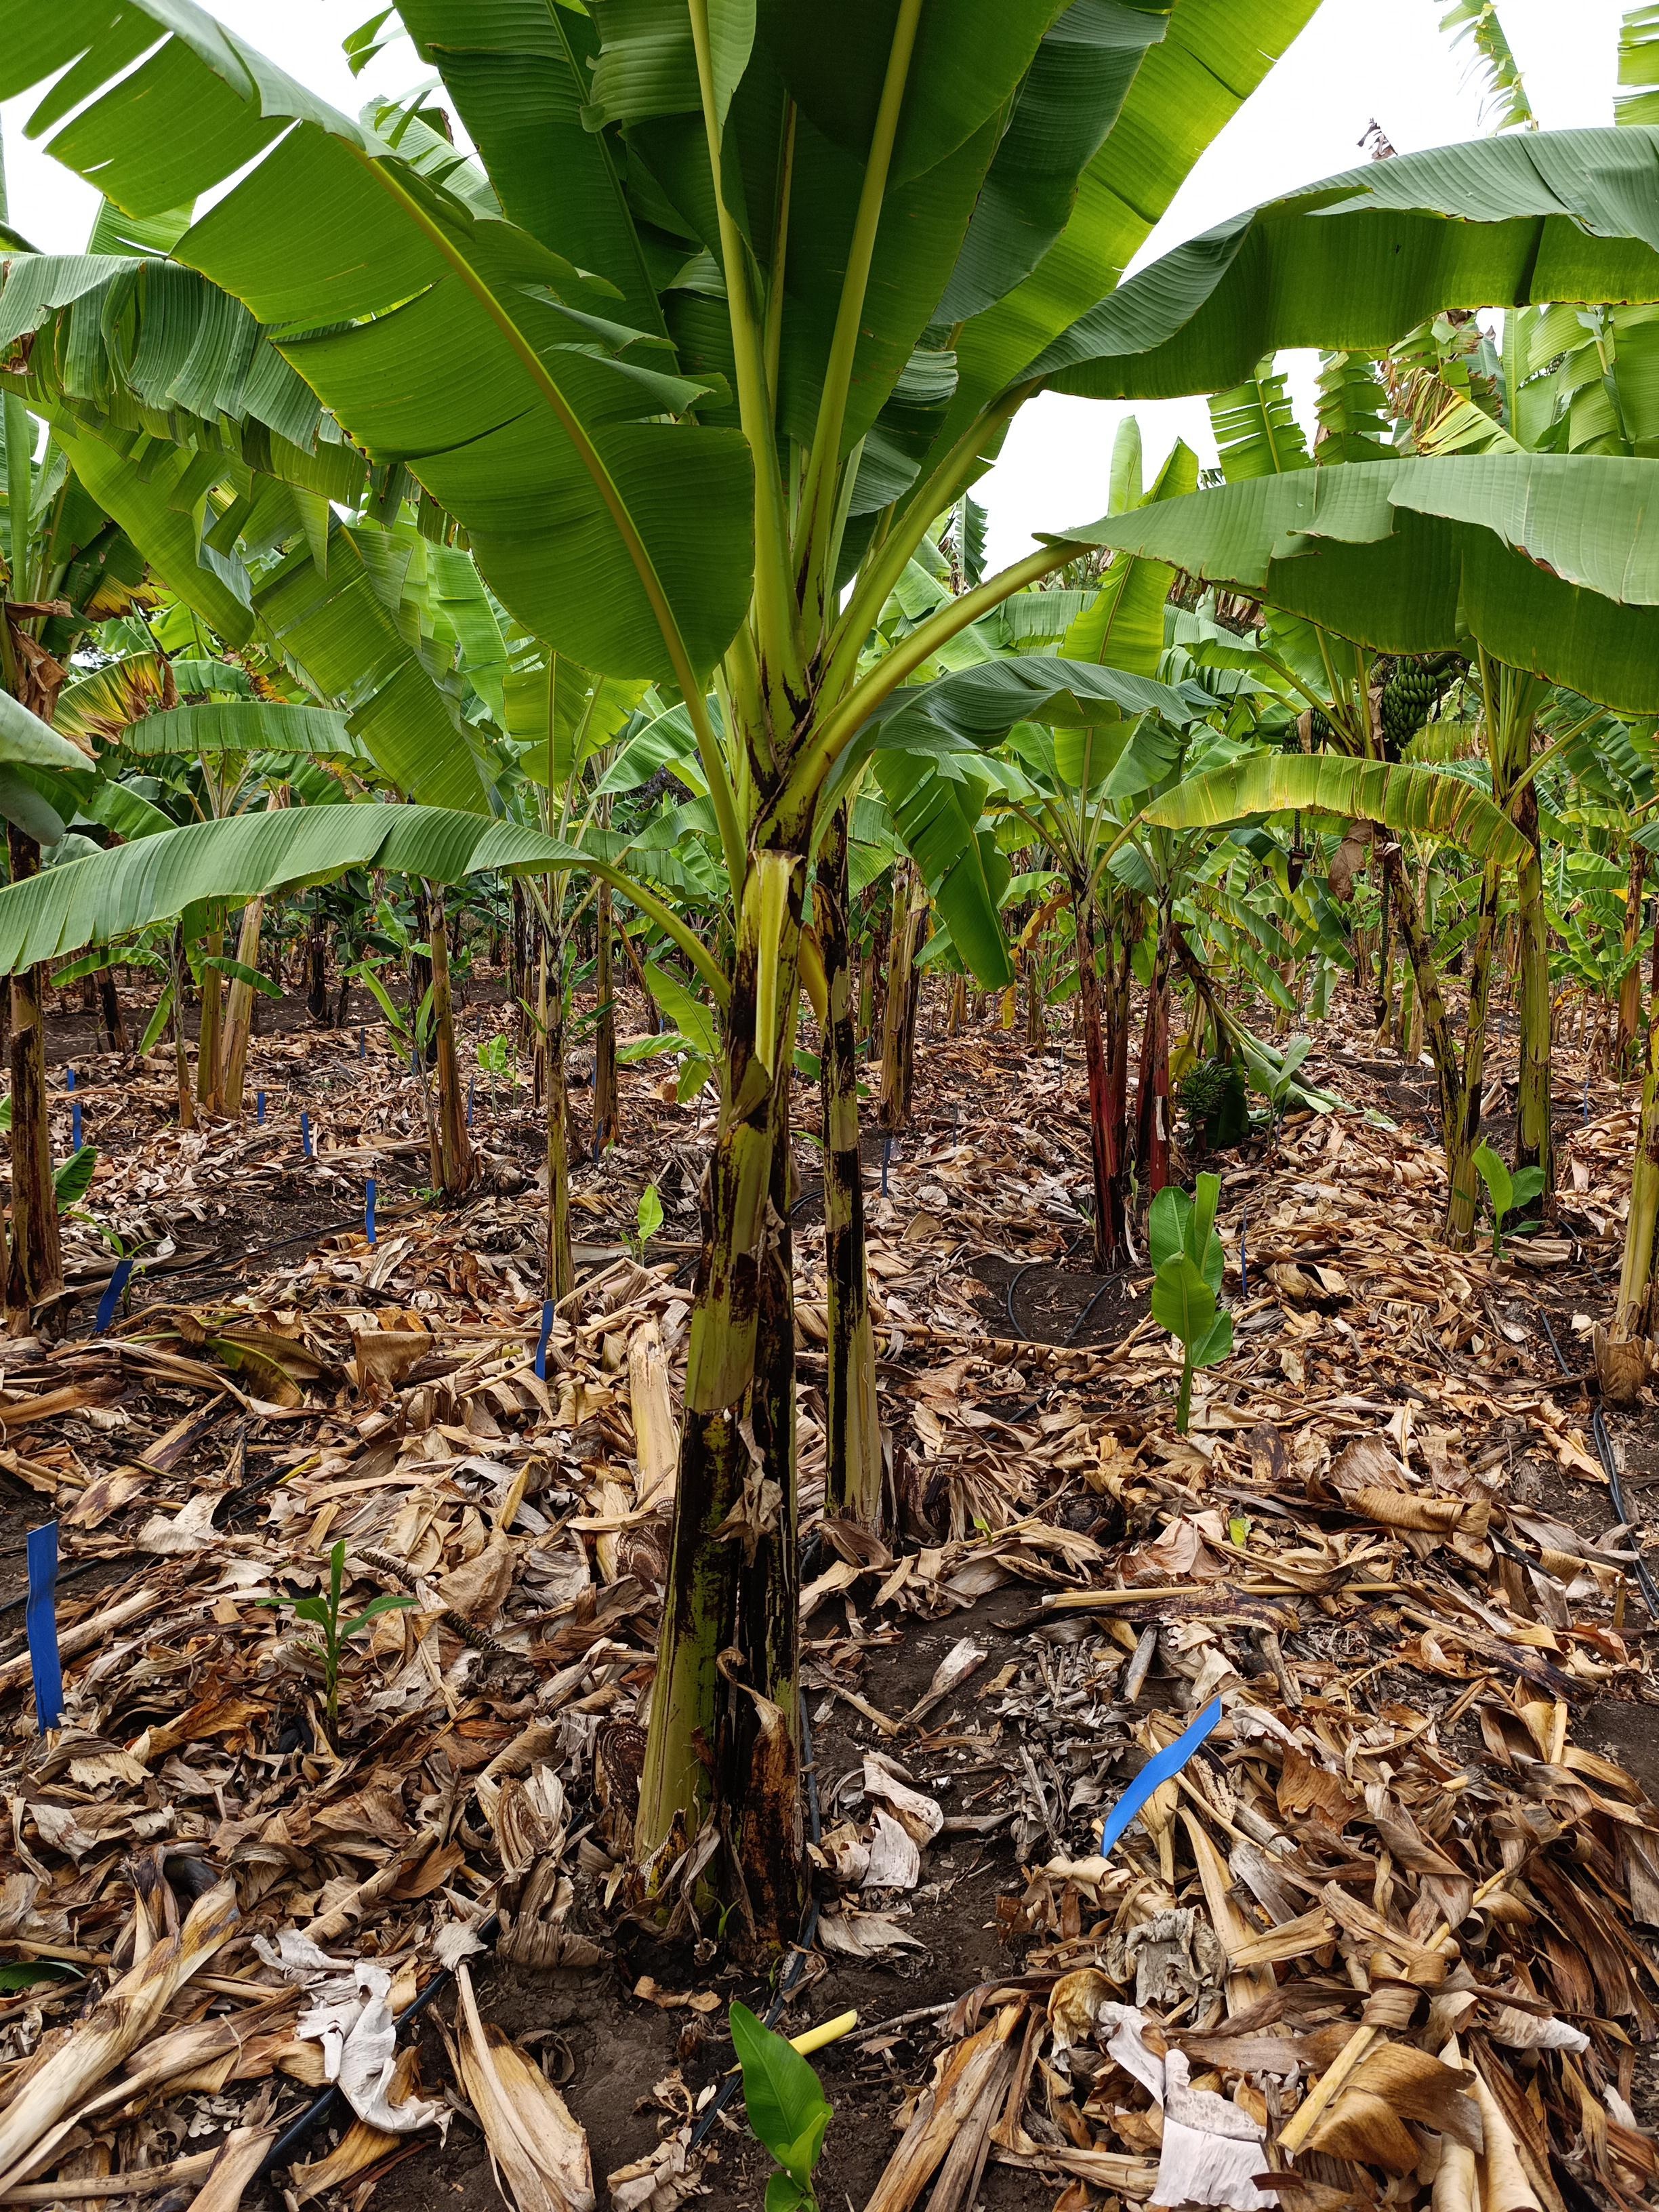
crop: banana
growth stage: vegetative
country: Tanzania
